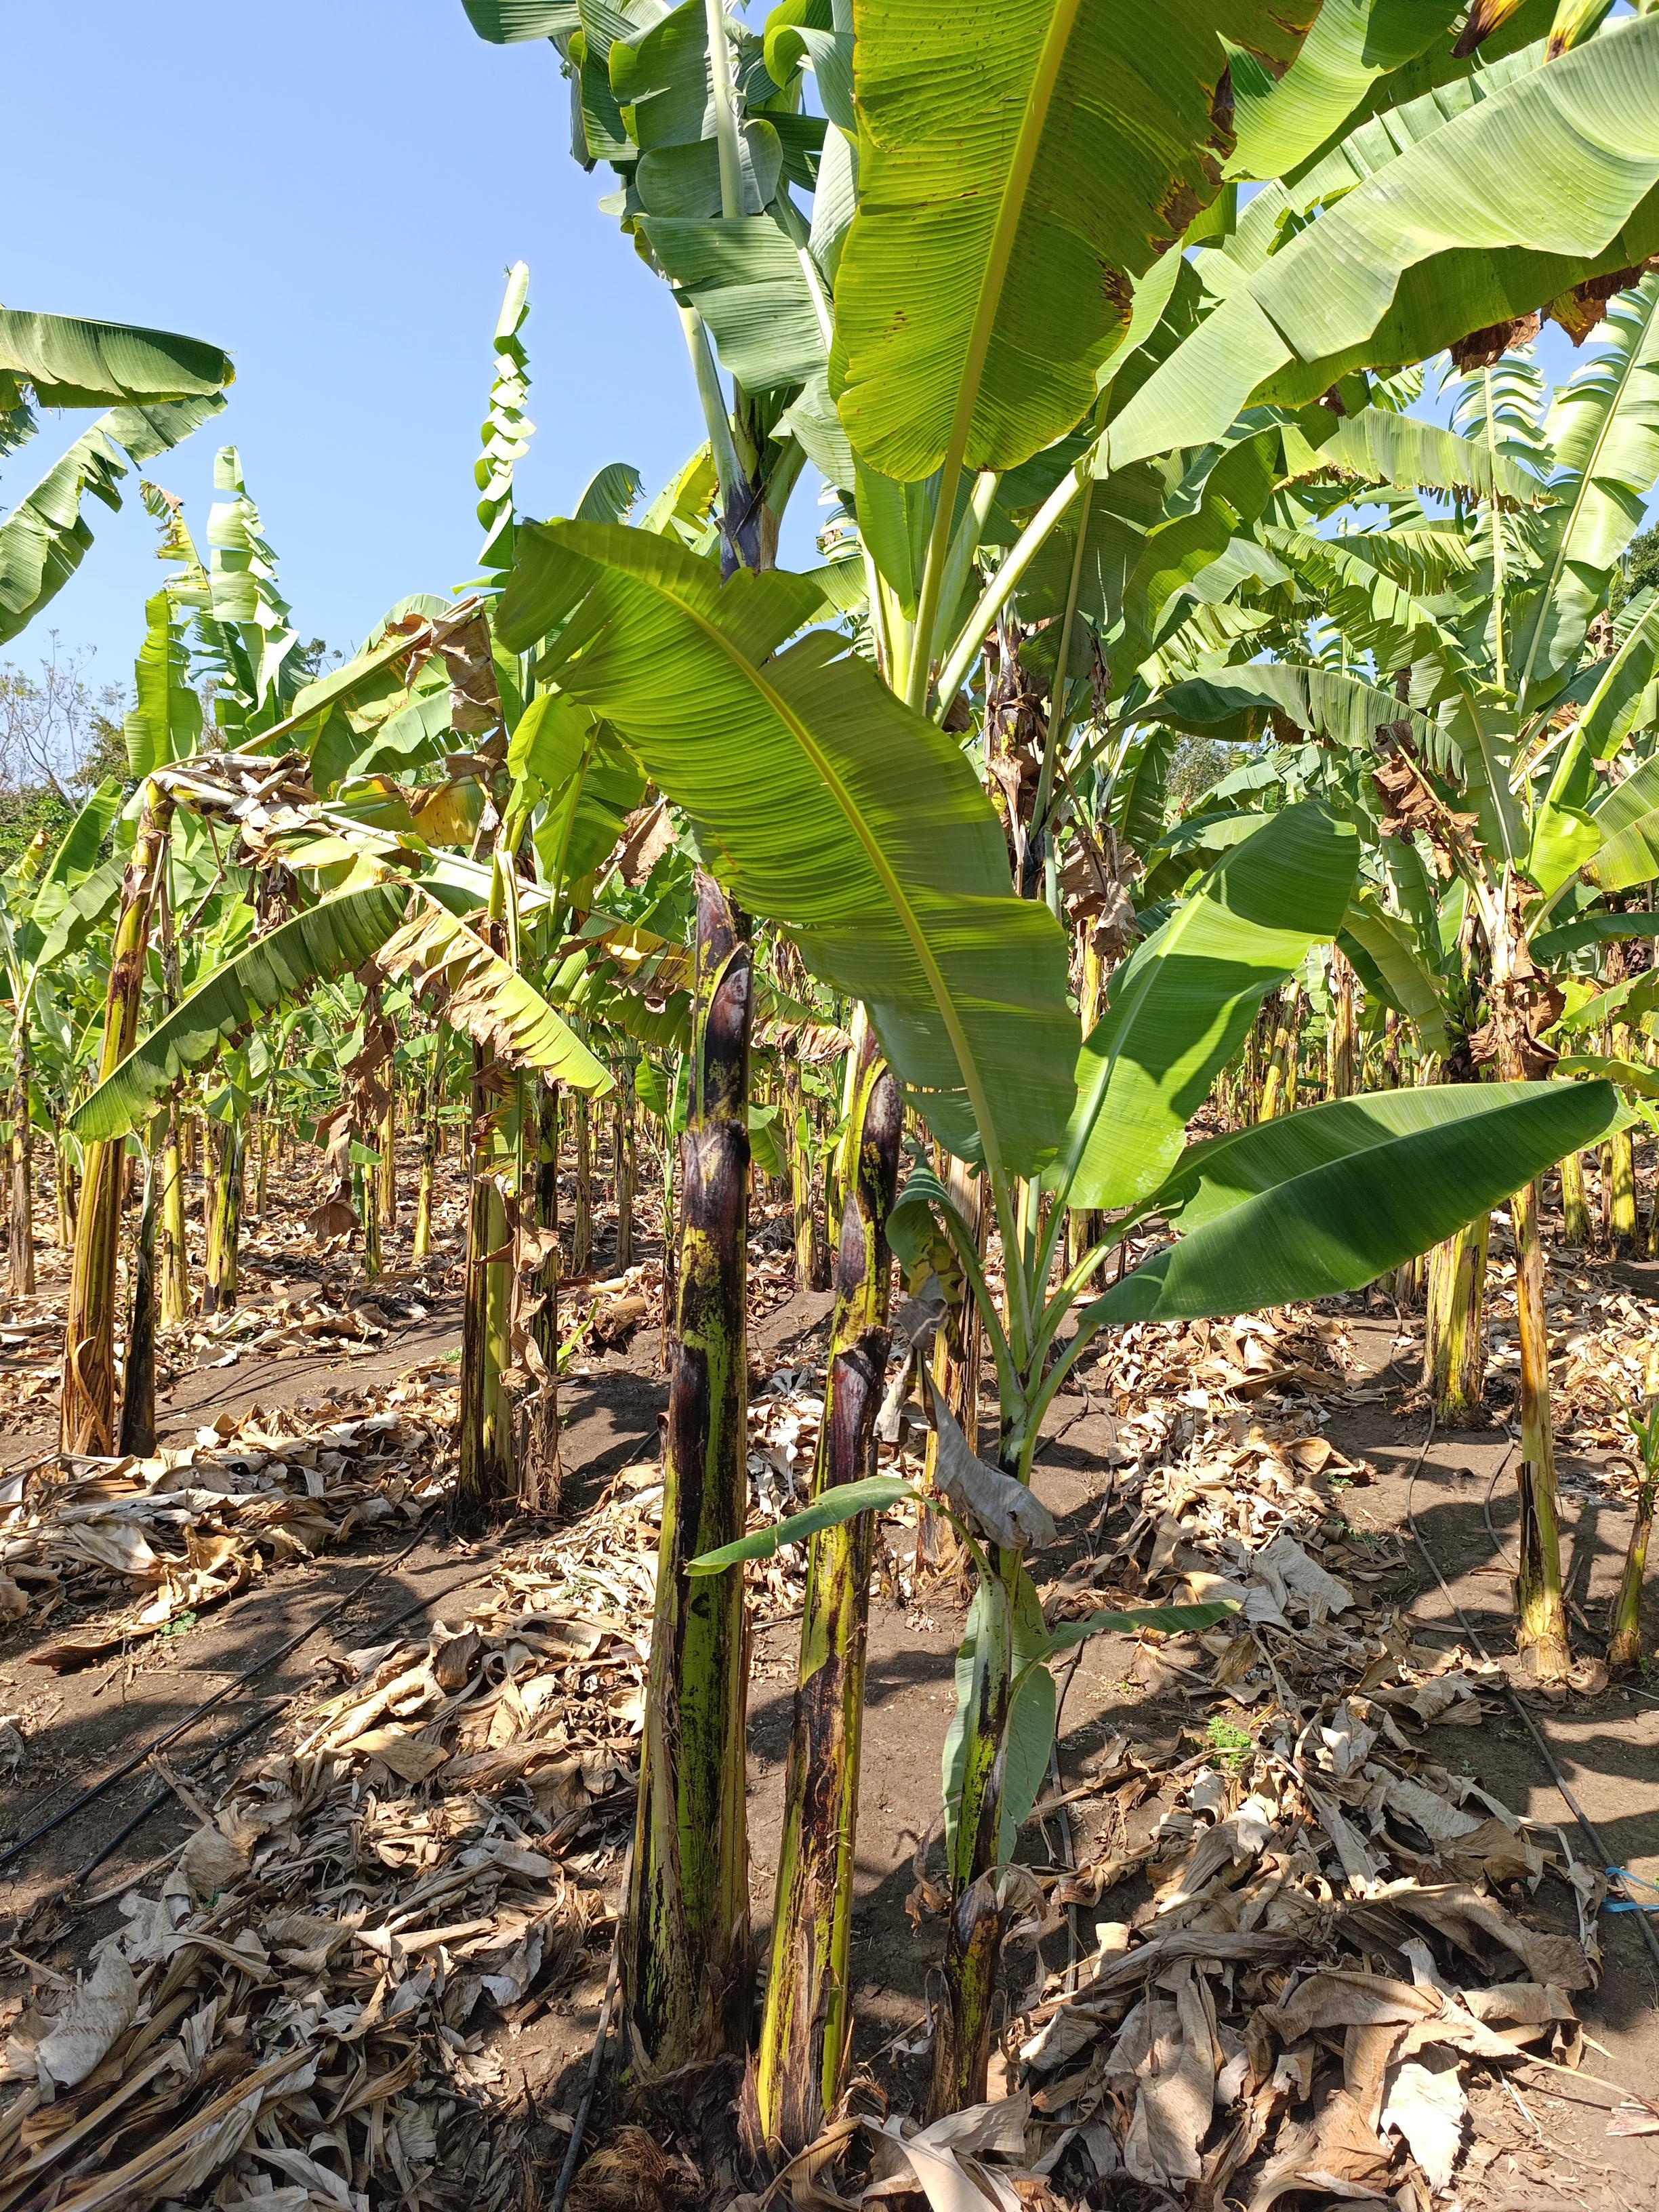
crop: banana
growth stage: vegetative
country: Tanzania
